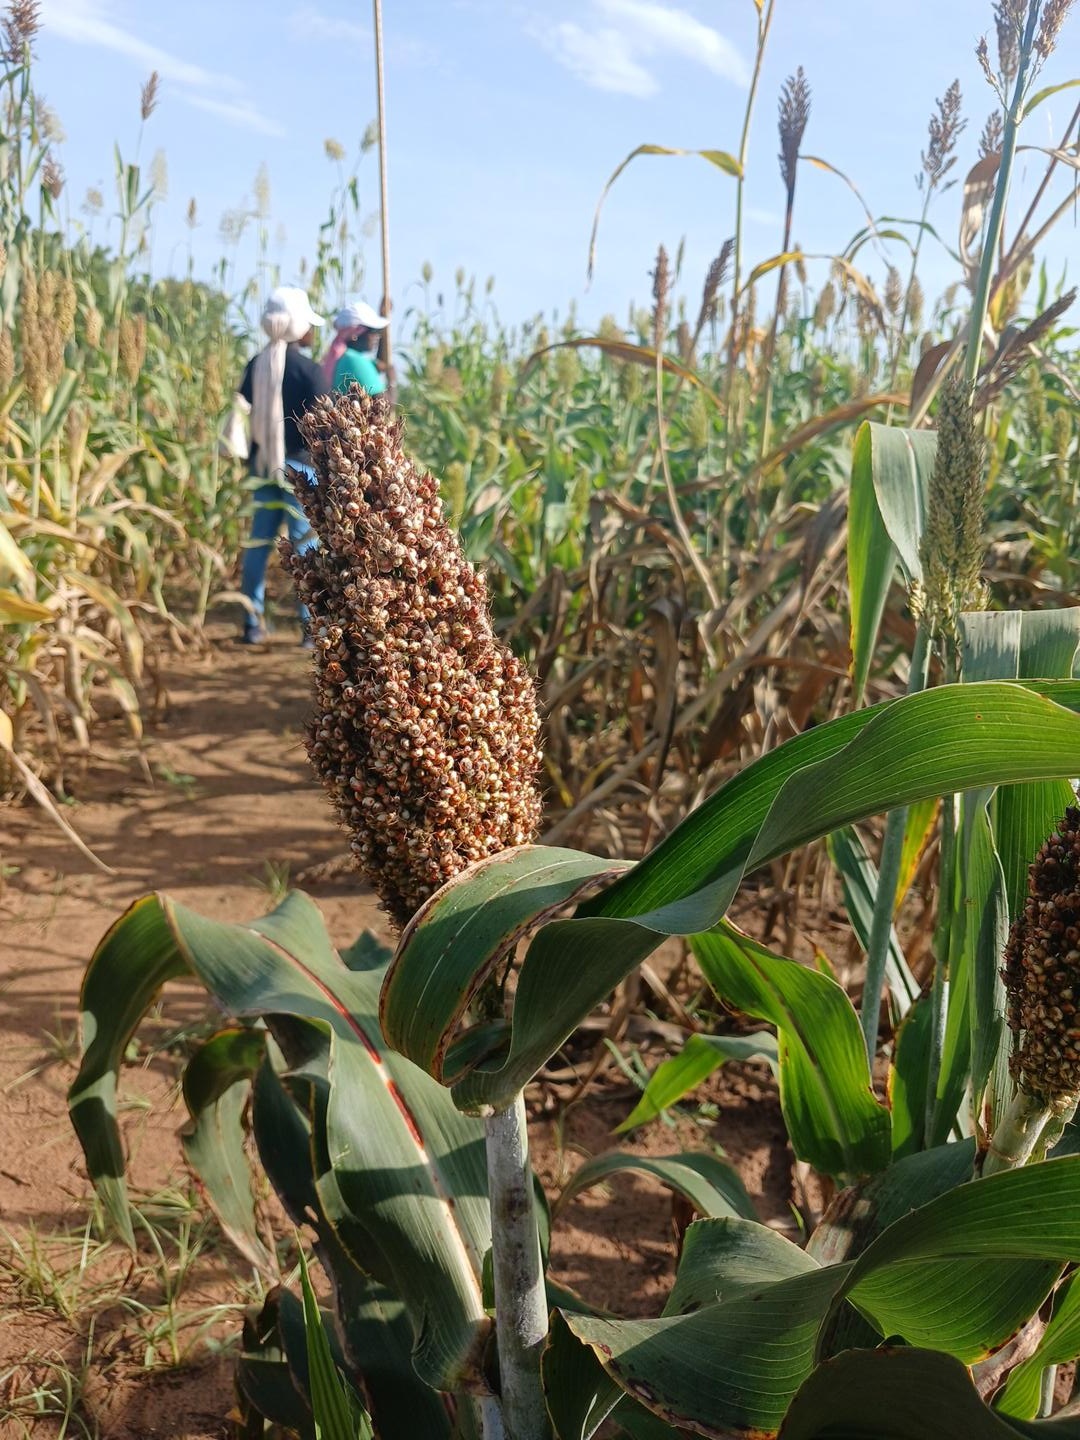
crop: sorghum
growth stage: filling grain
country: Senegal
